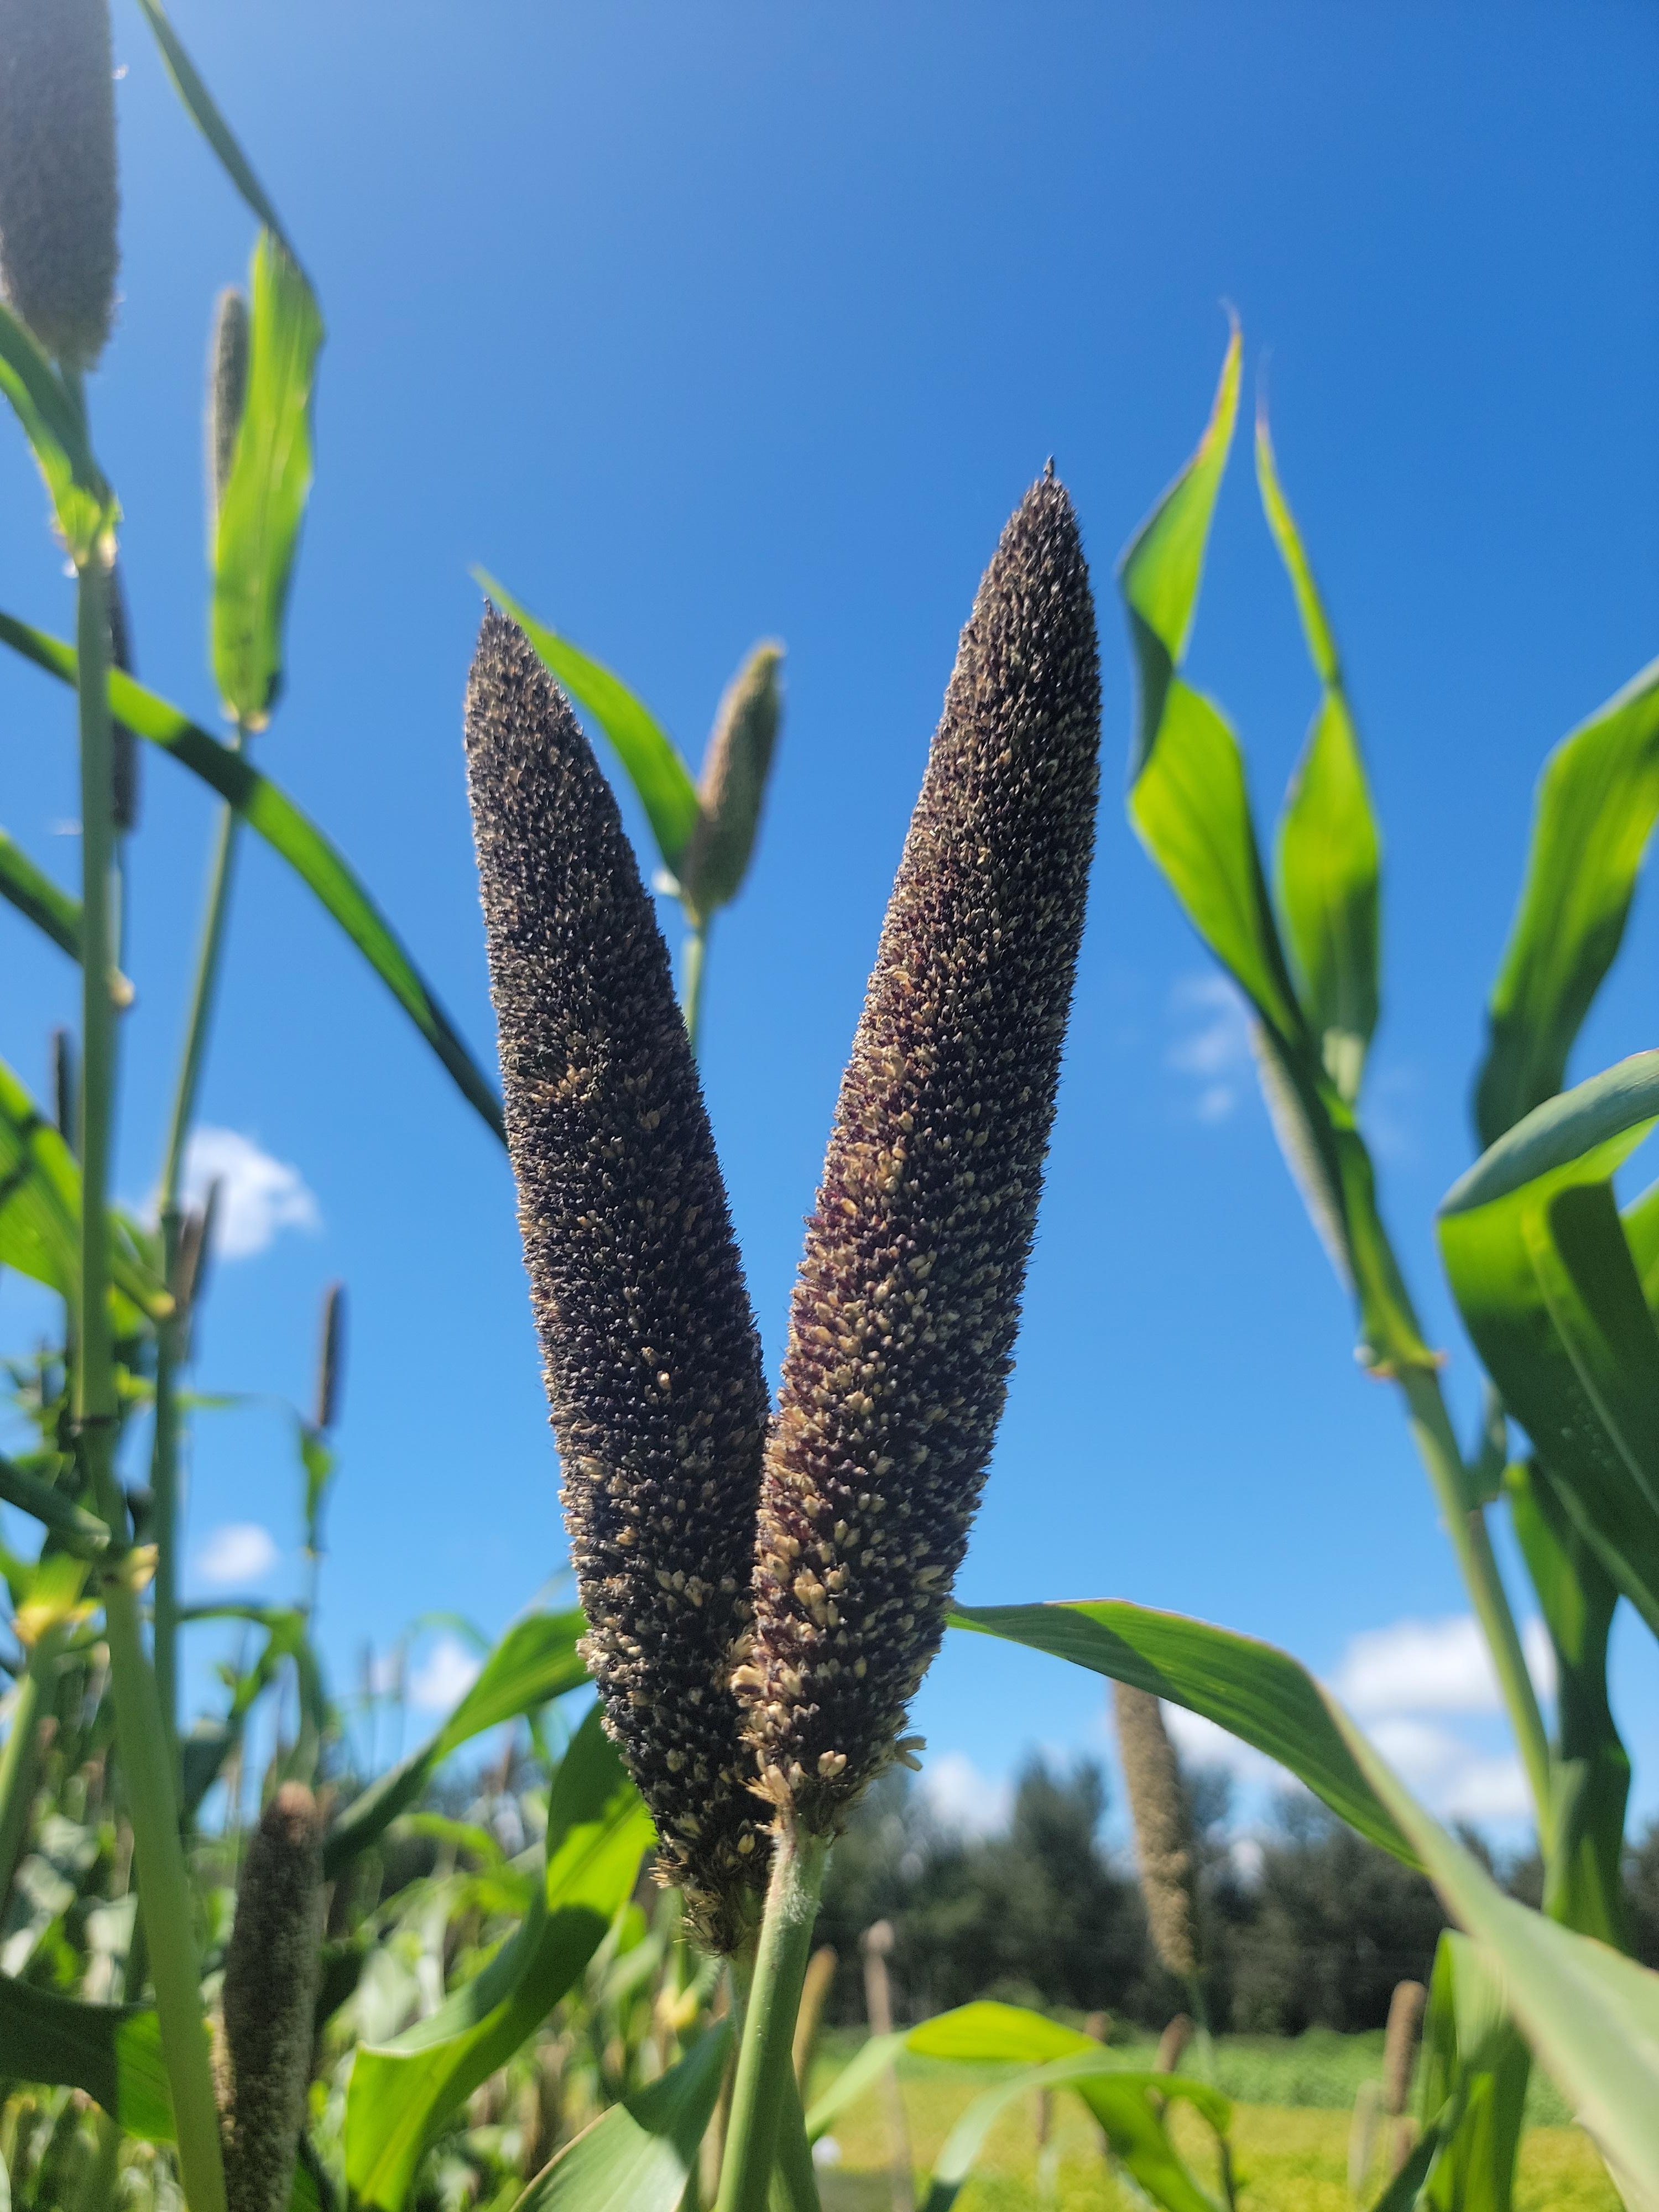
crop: pearl millet
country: Tanzania
